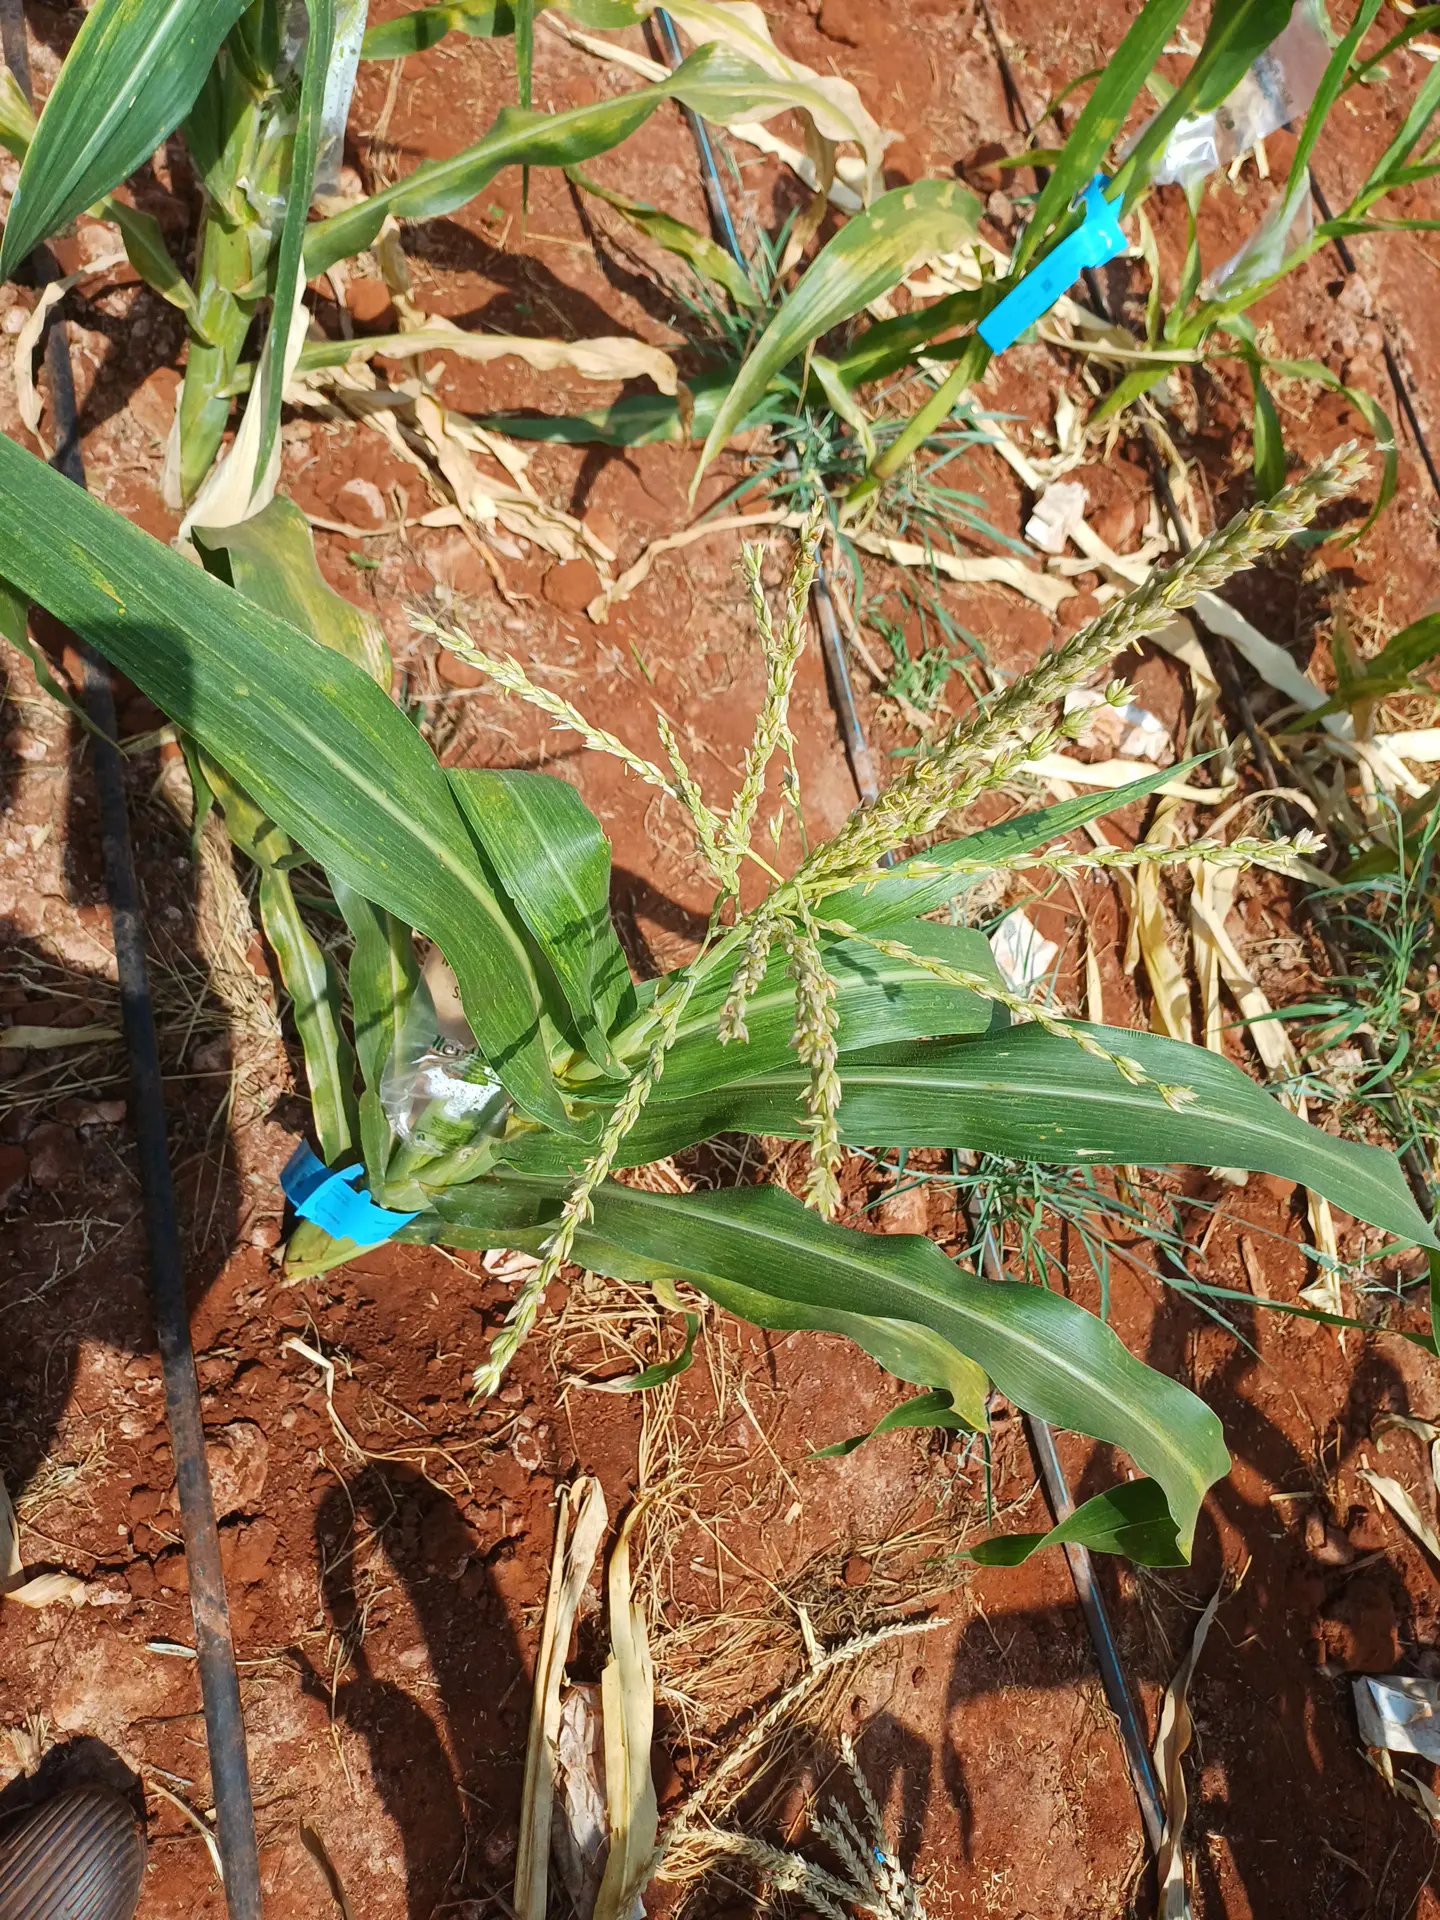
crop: maize
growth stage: flowering
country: Kenya
